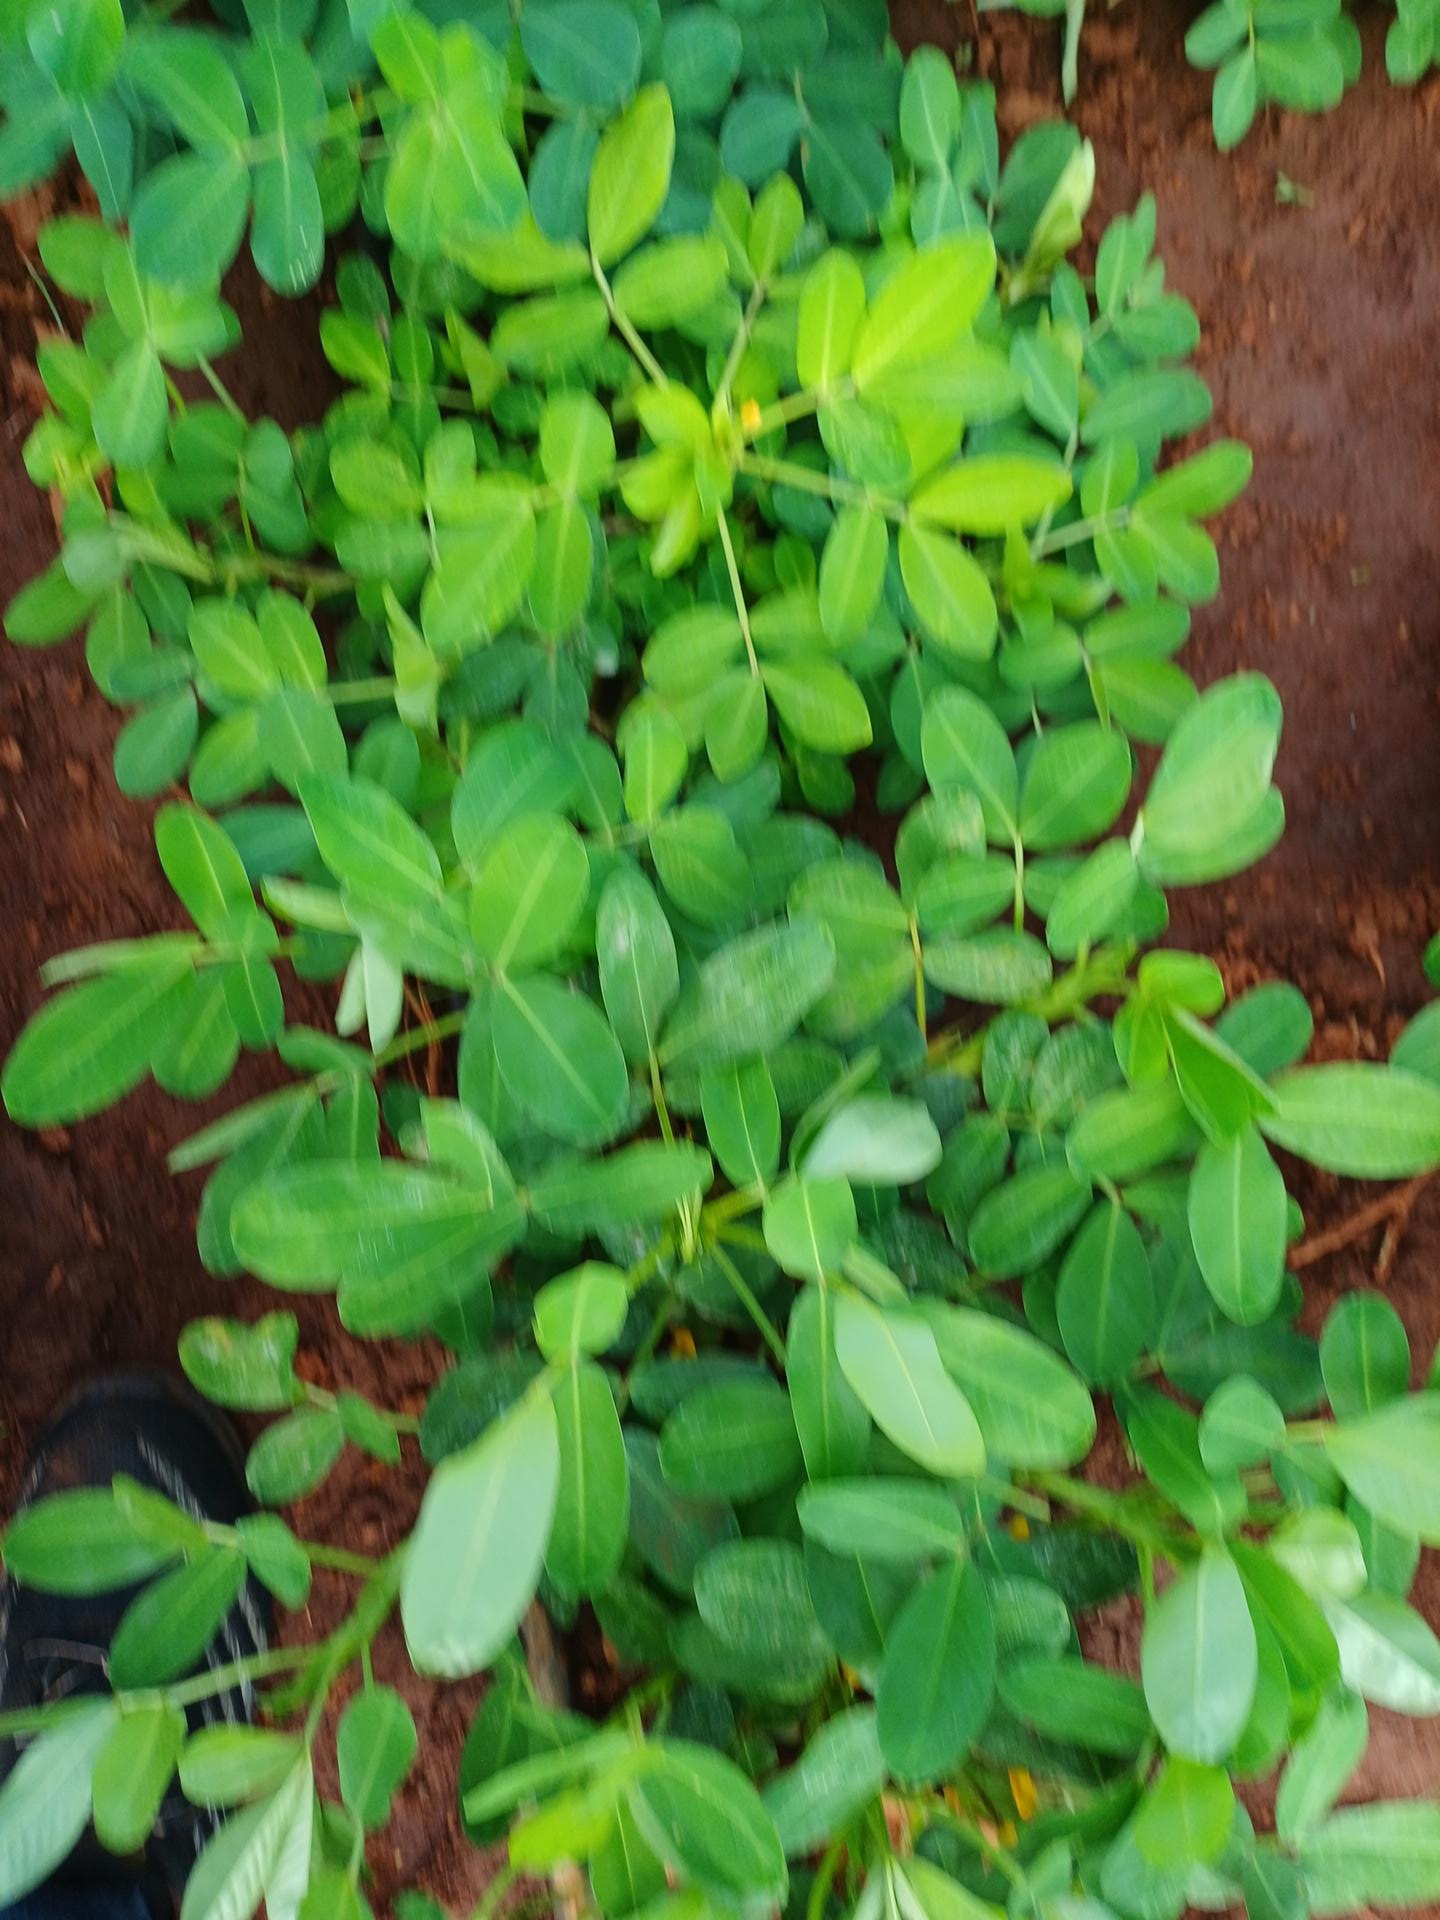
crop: groundnut
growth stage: flowering
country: Kenya
